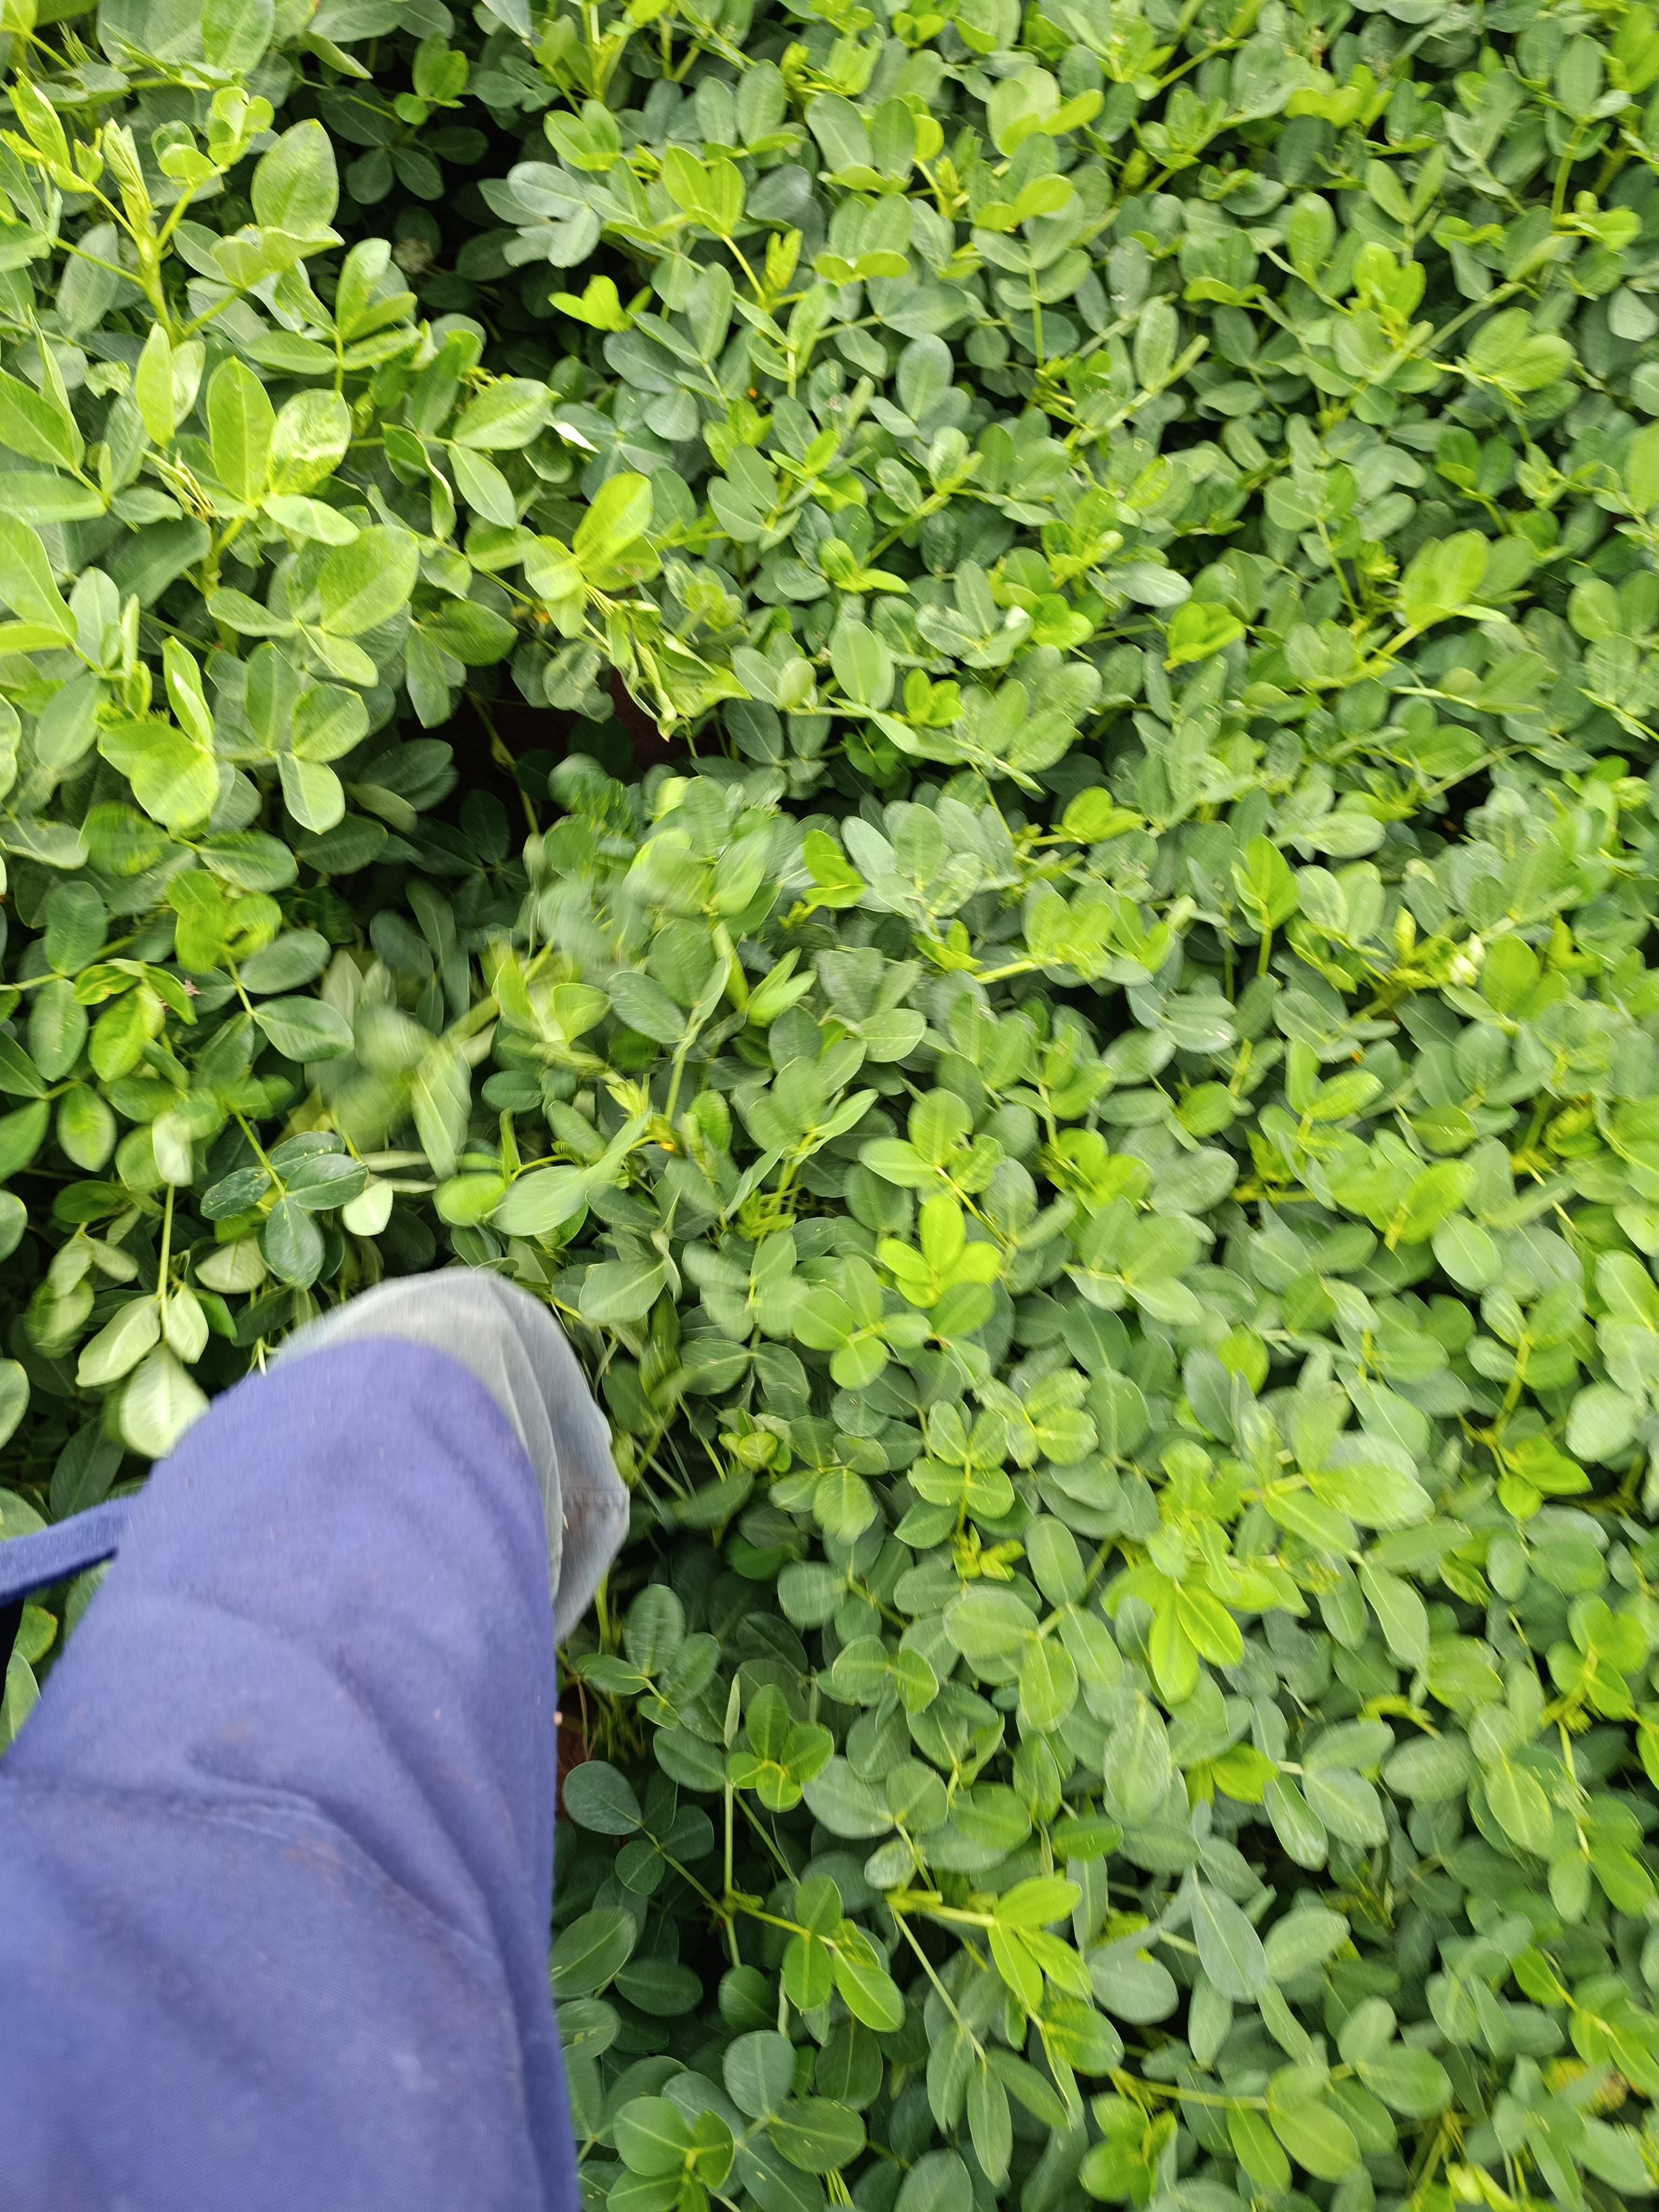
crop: groundnut
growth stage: pegging
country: Kenya
